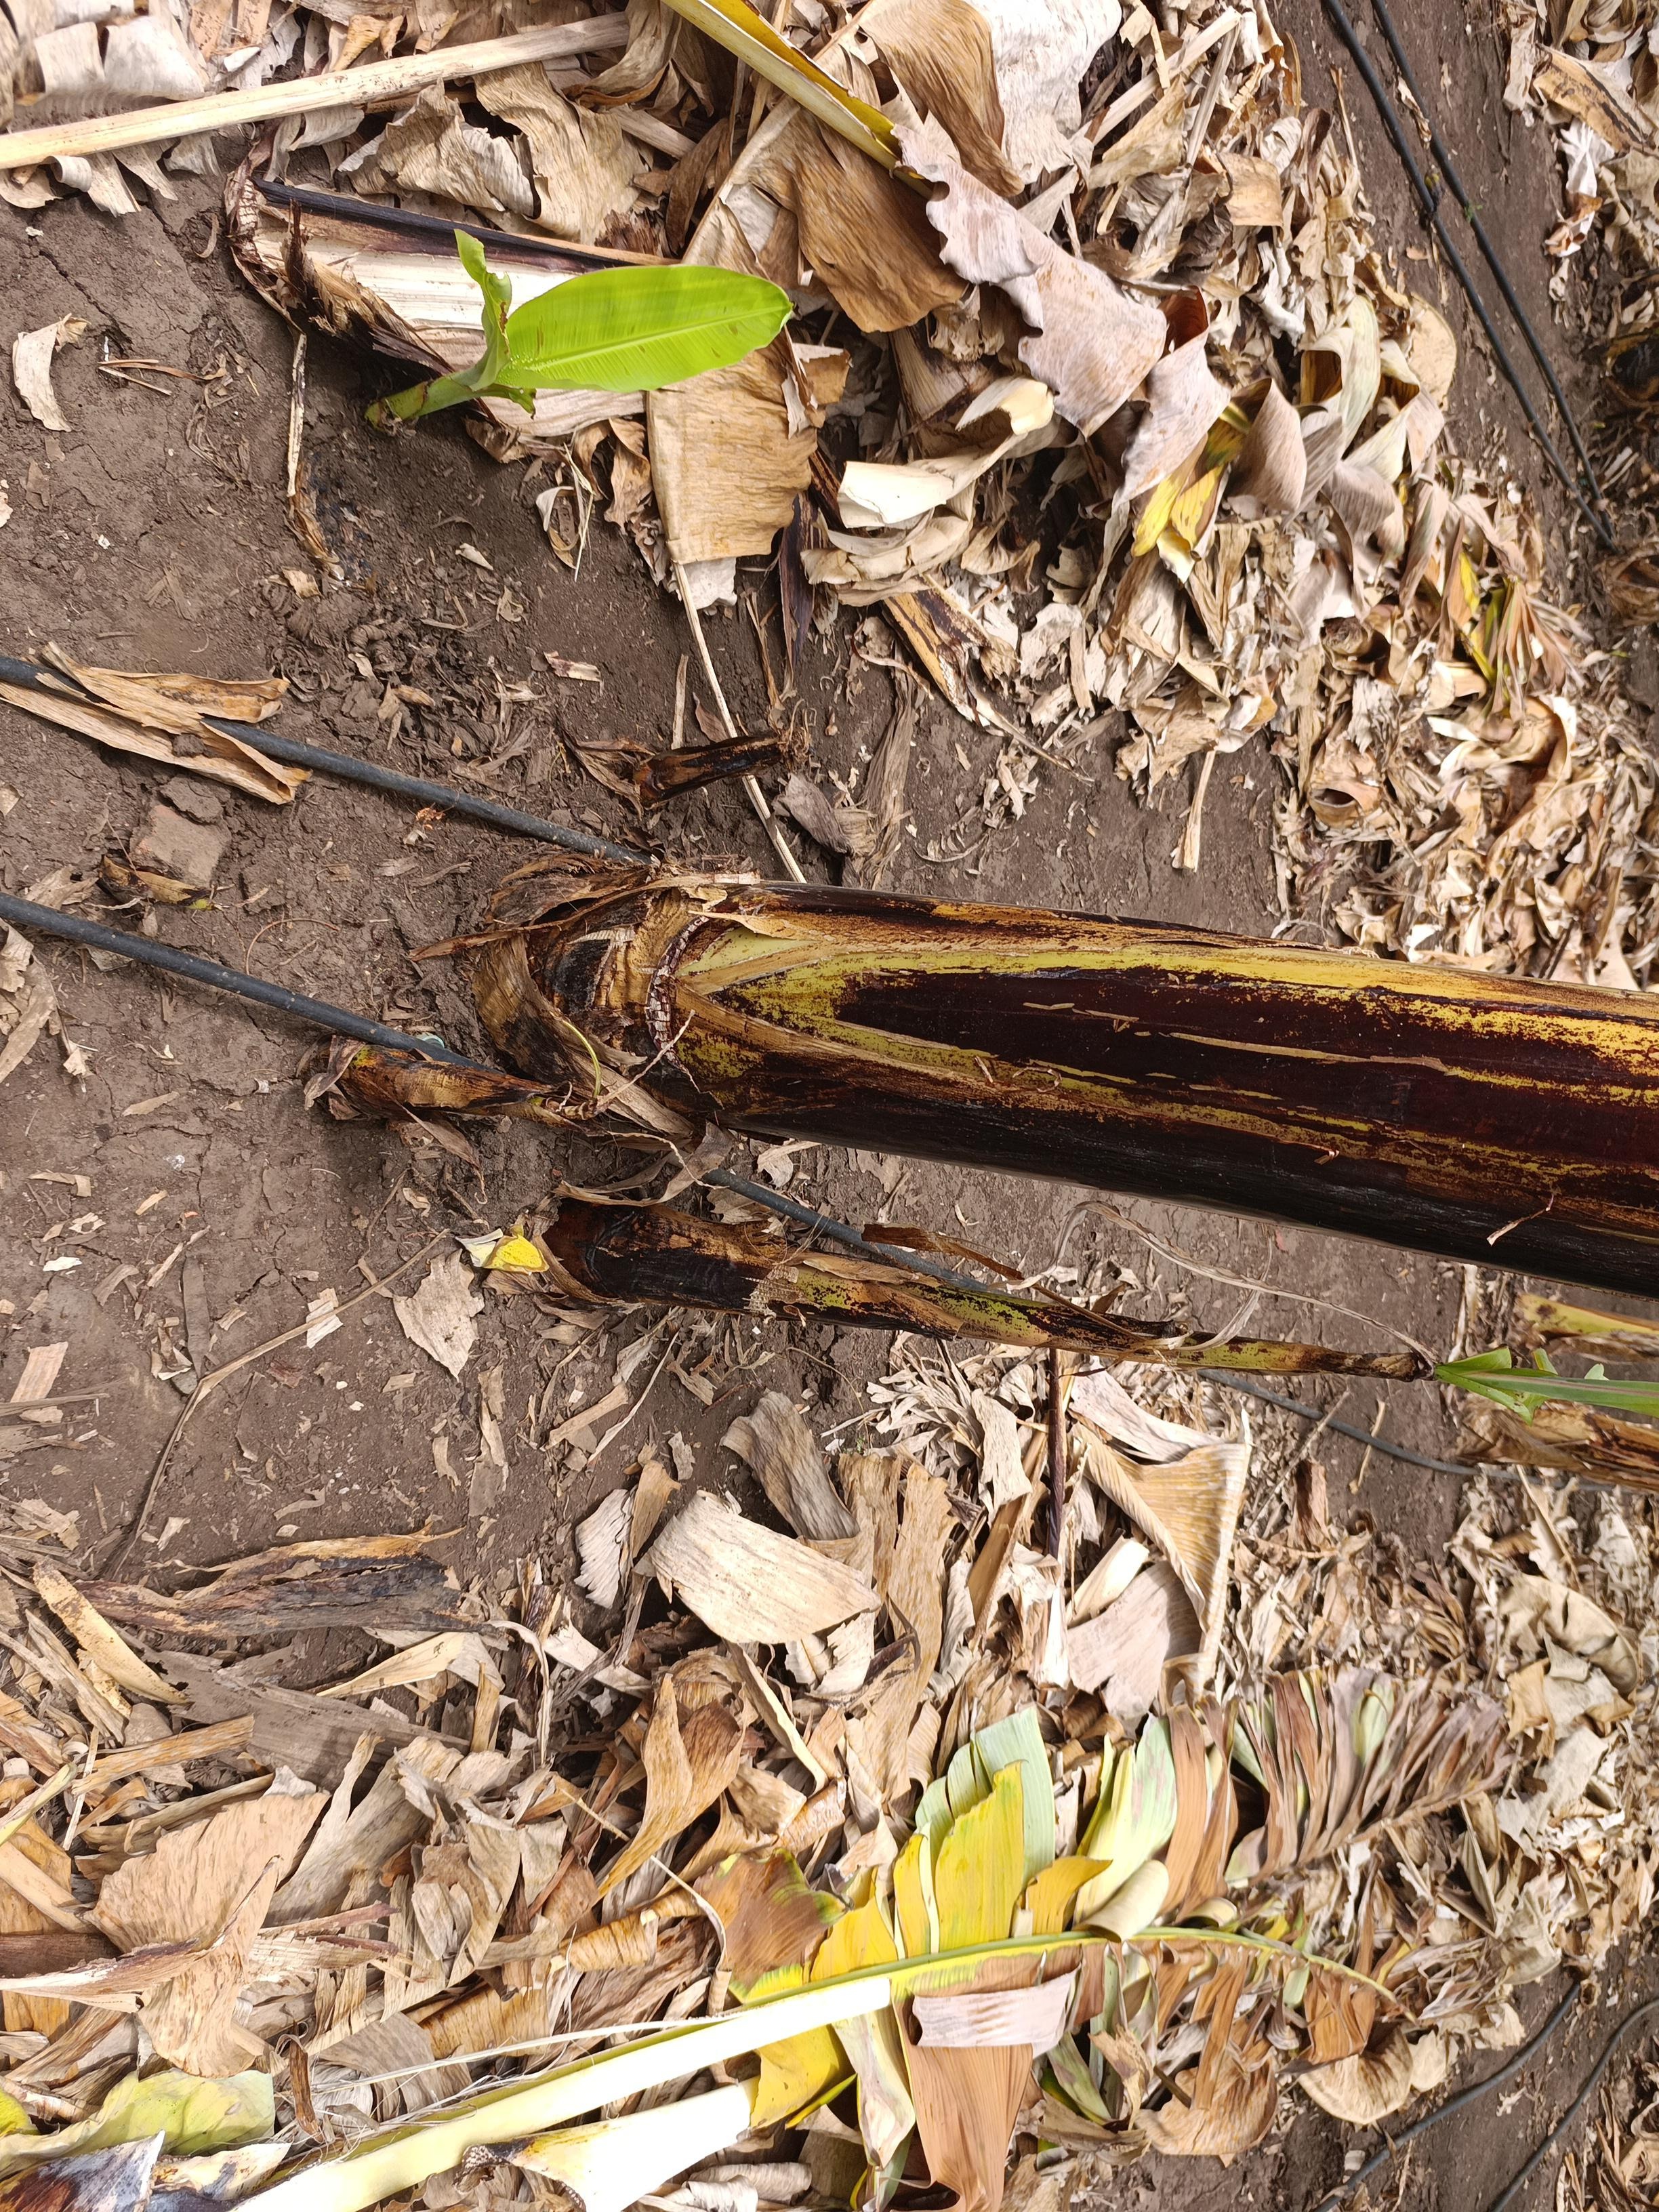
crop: banana
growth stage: emergence sucker
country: Tanzania
